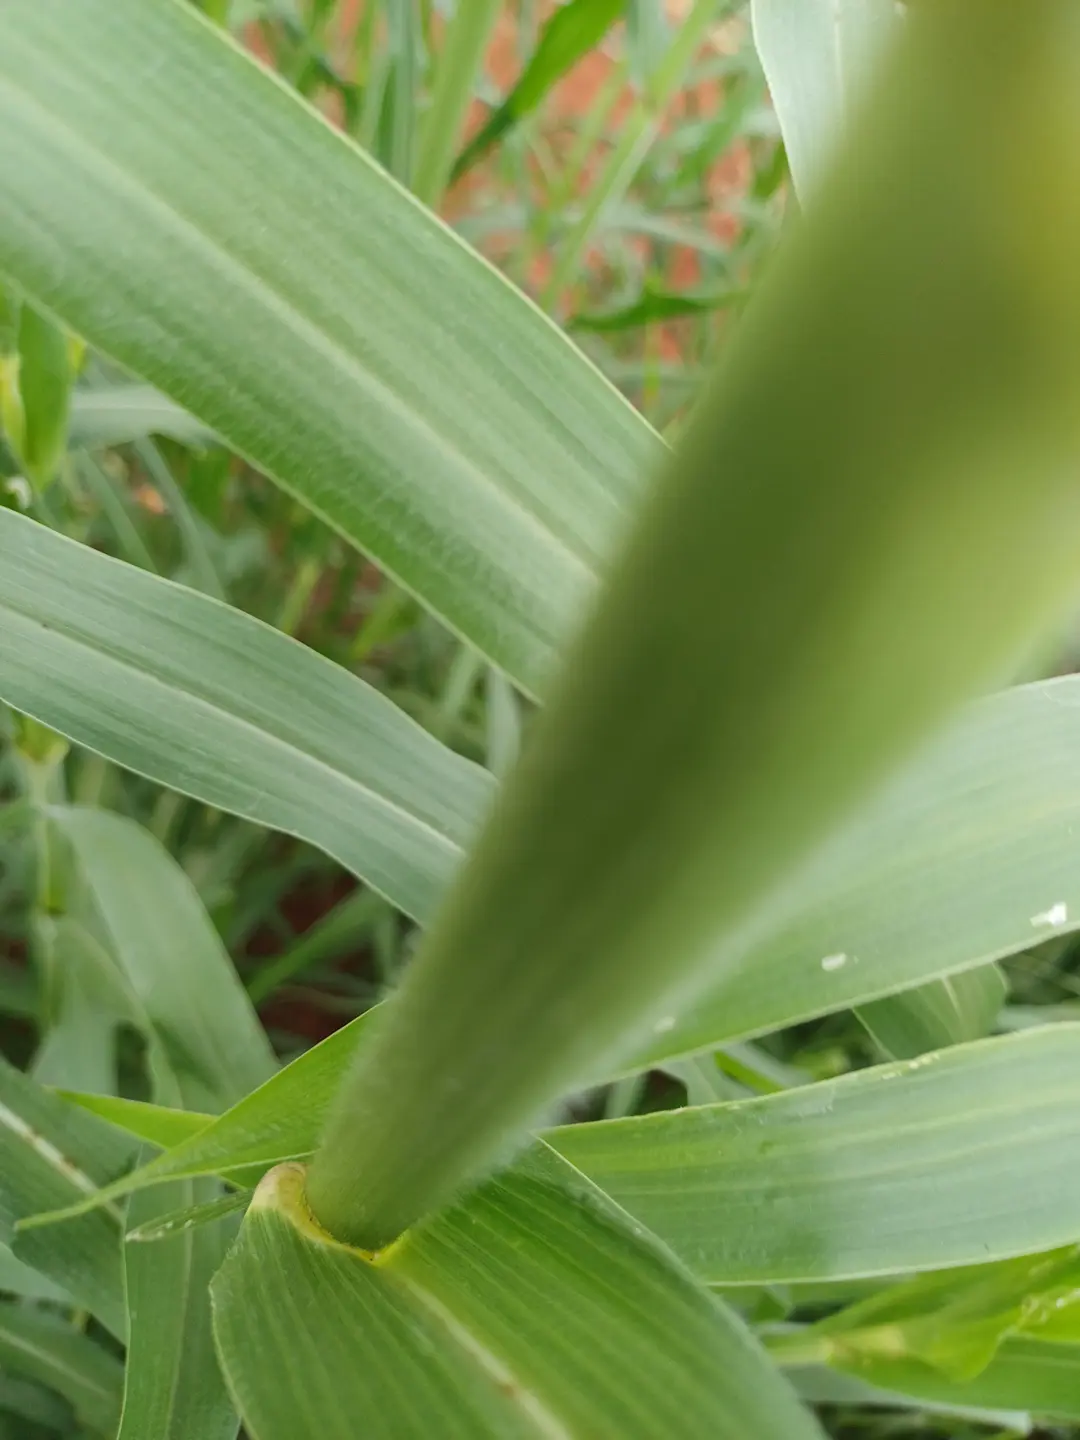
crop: pearl millet
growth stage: flowering
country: Kenya
